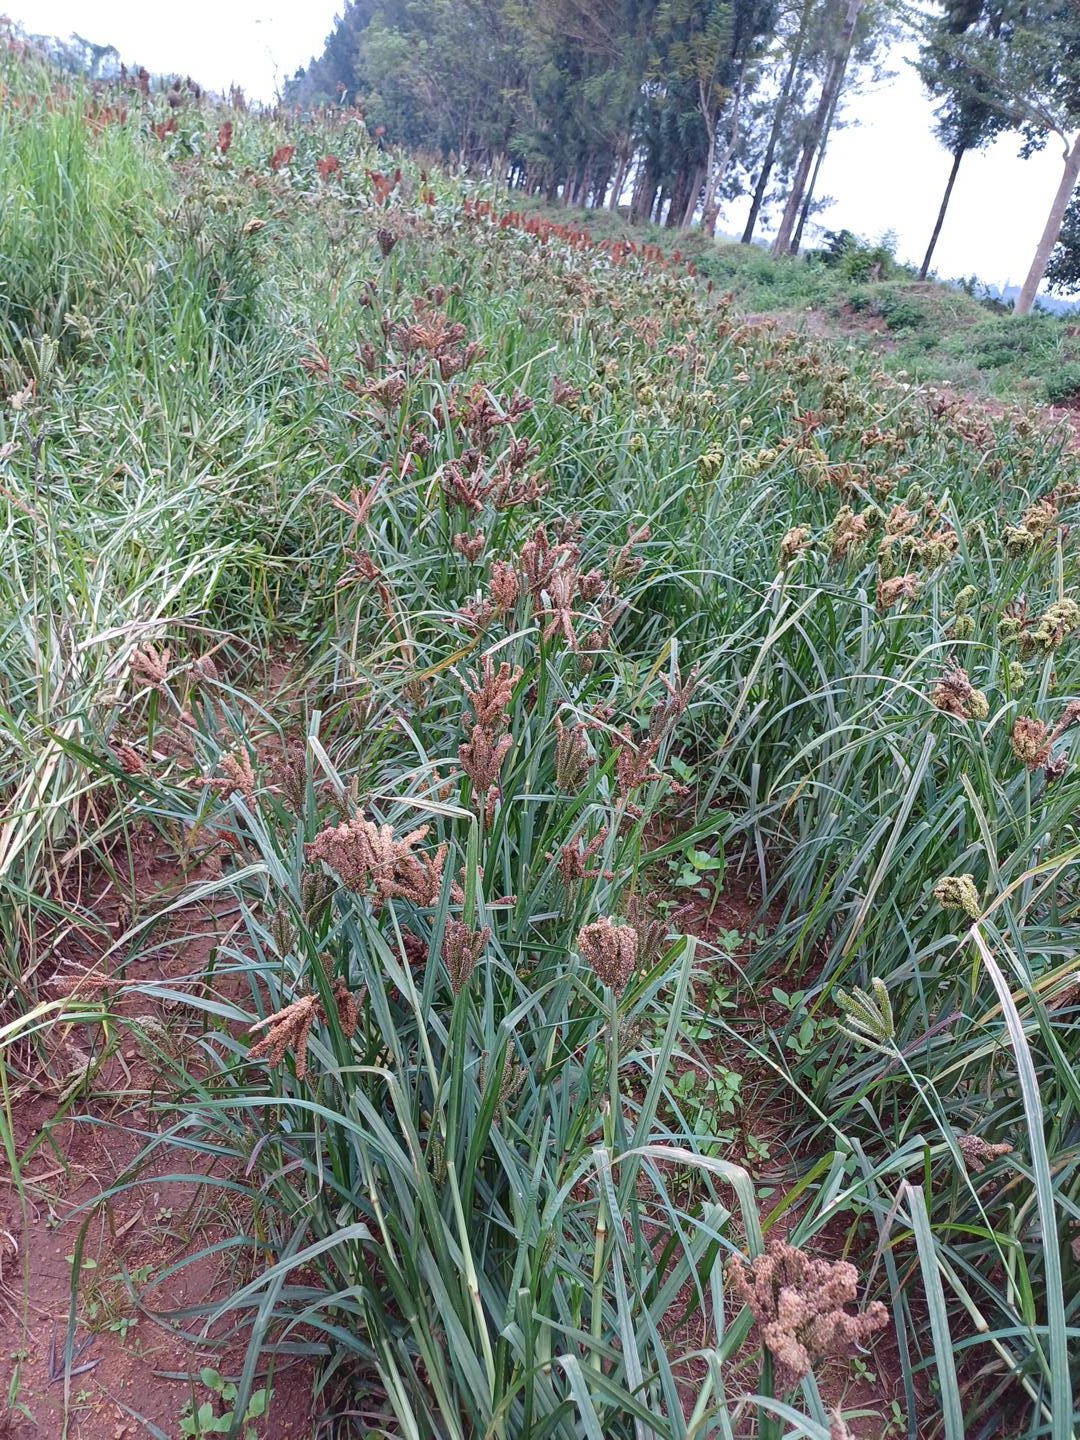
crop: finger millet
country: Kenya
